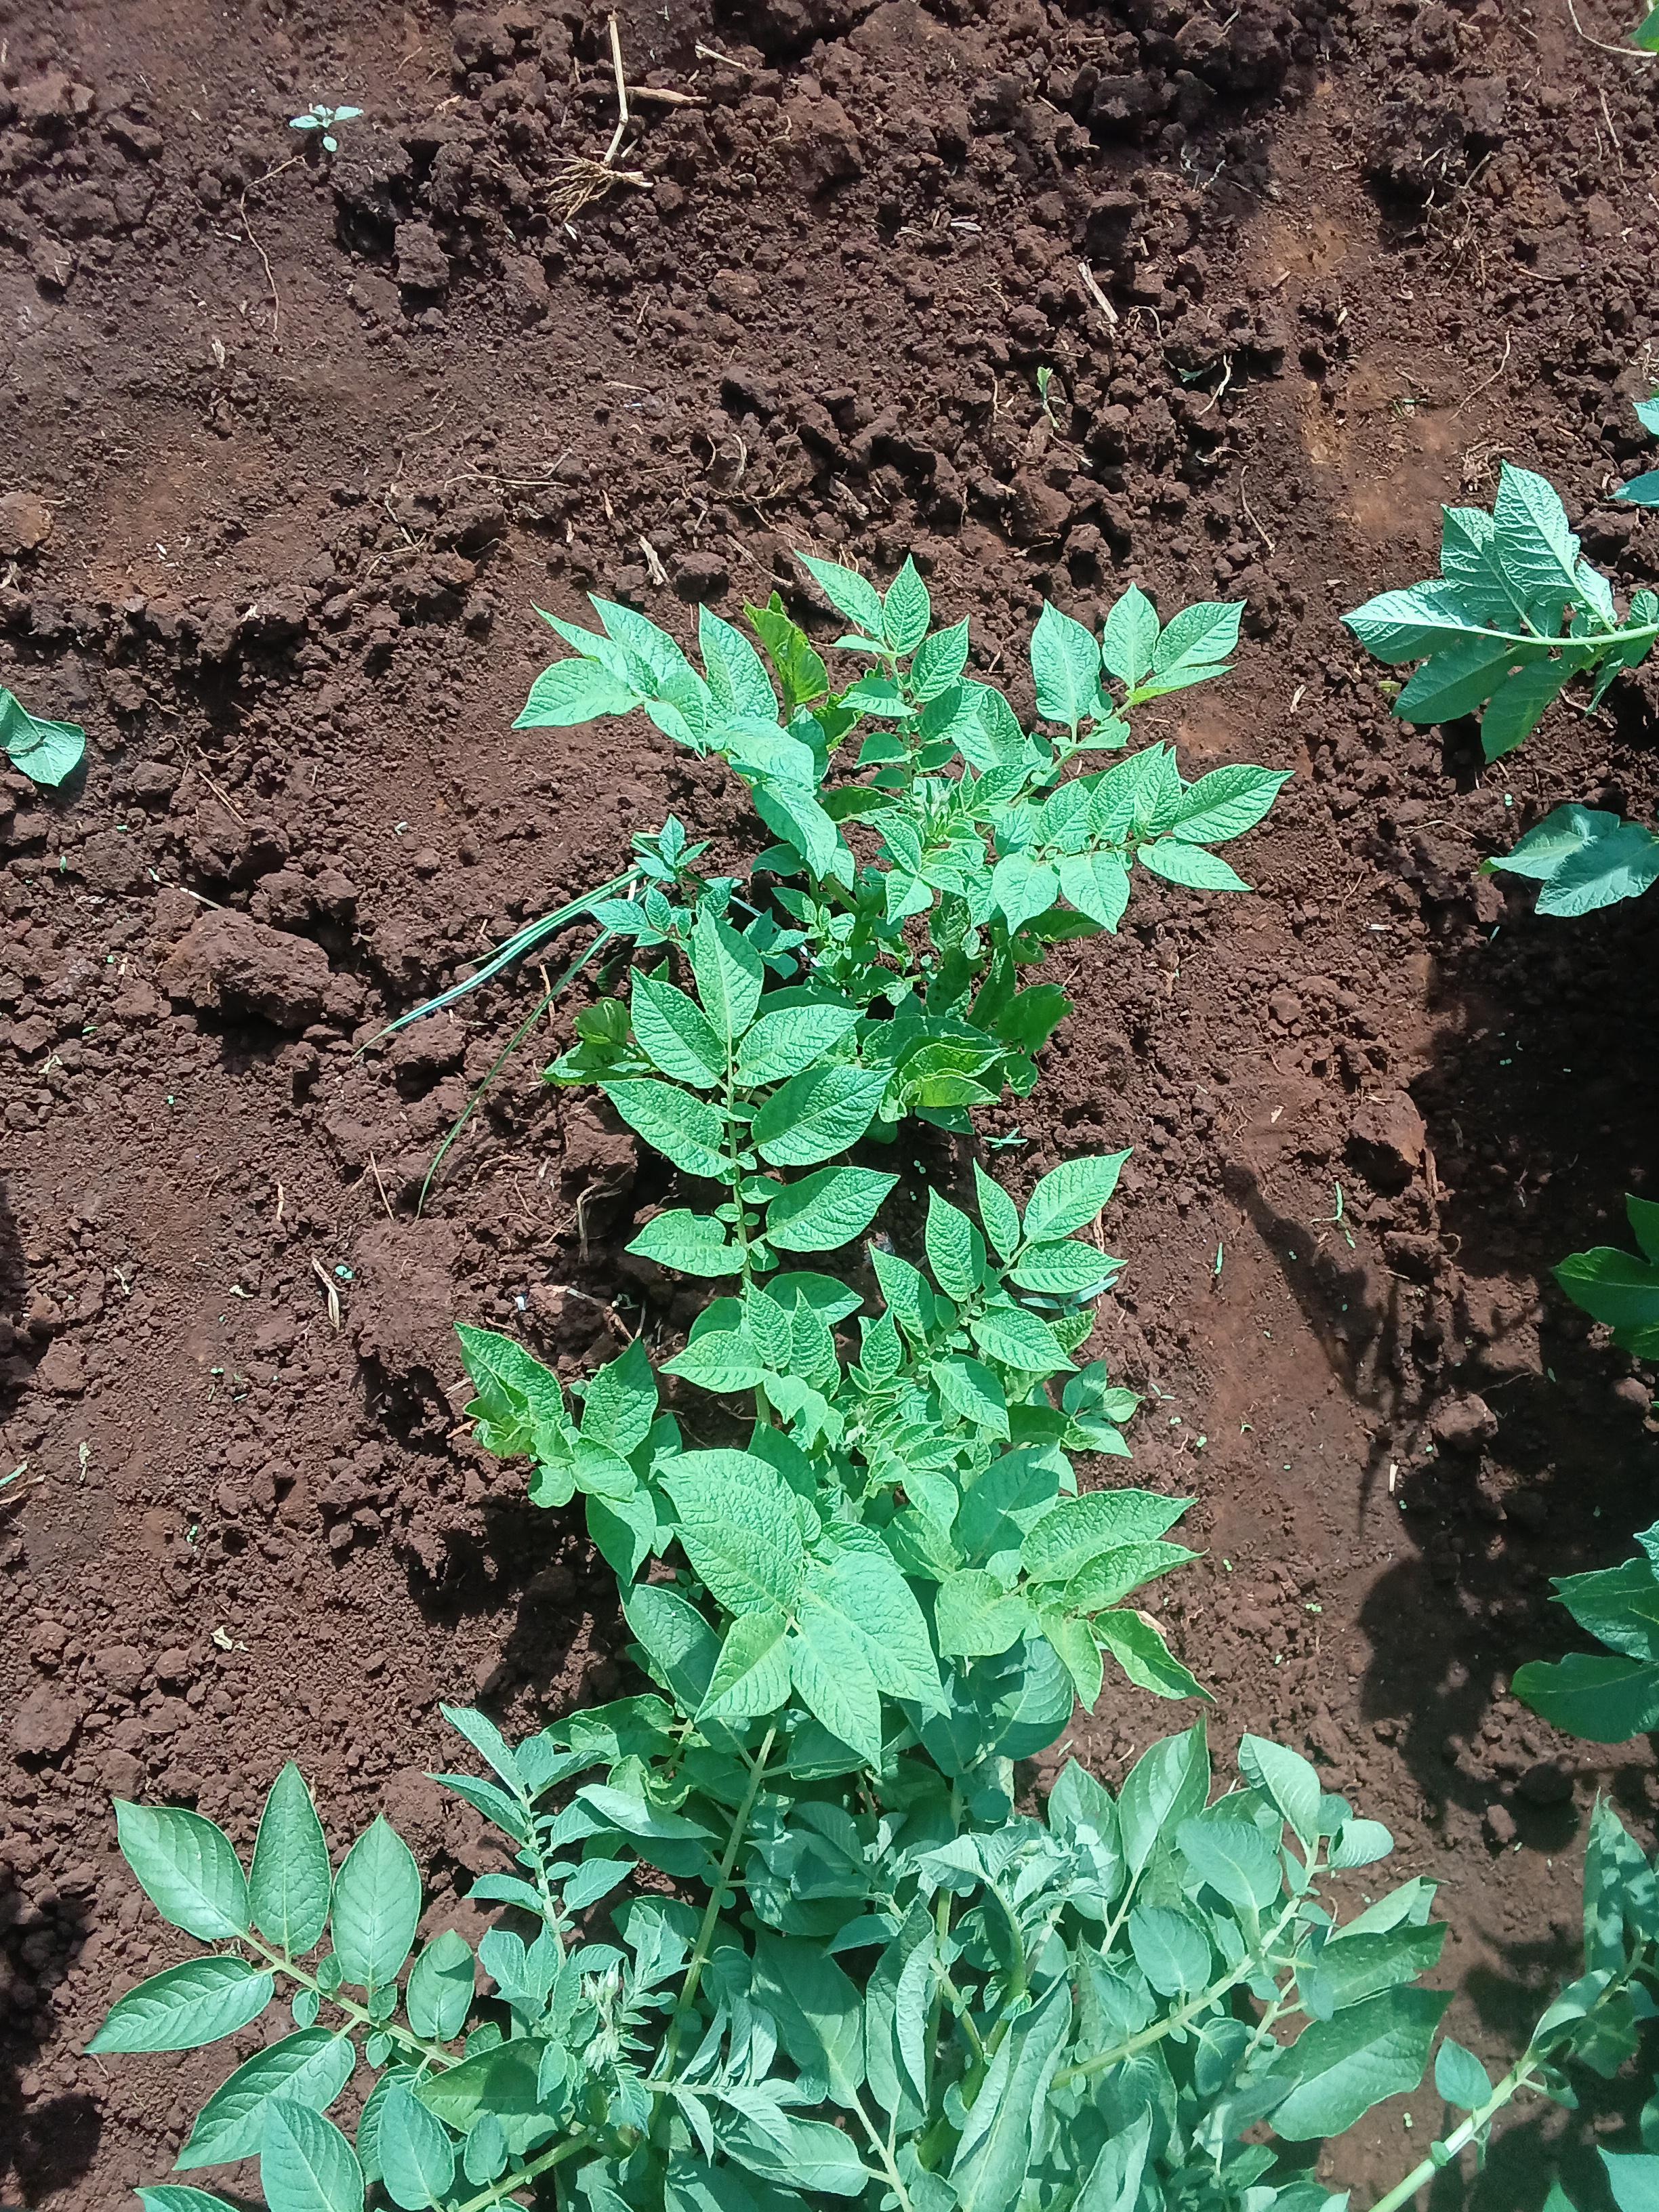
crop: potato
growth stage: flowering
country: Kenya
